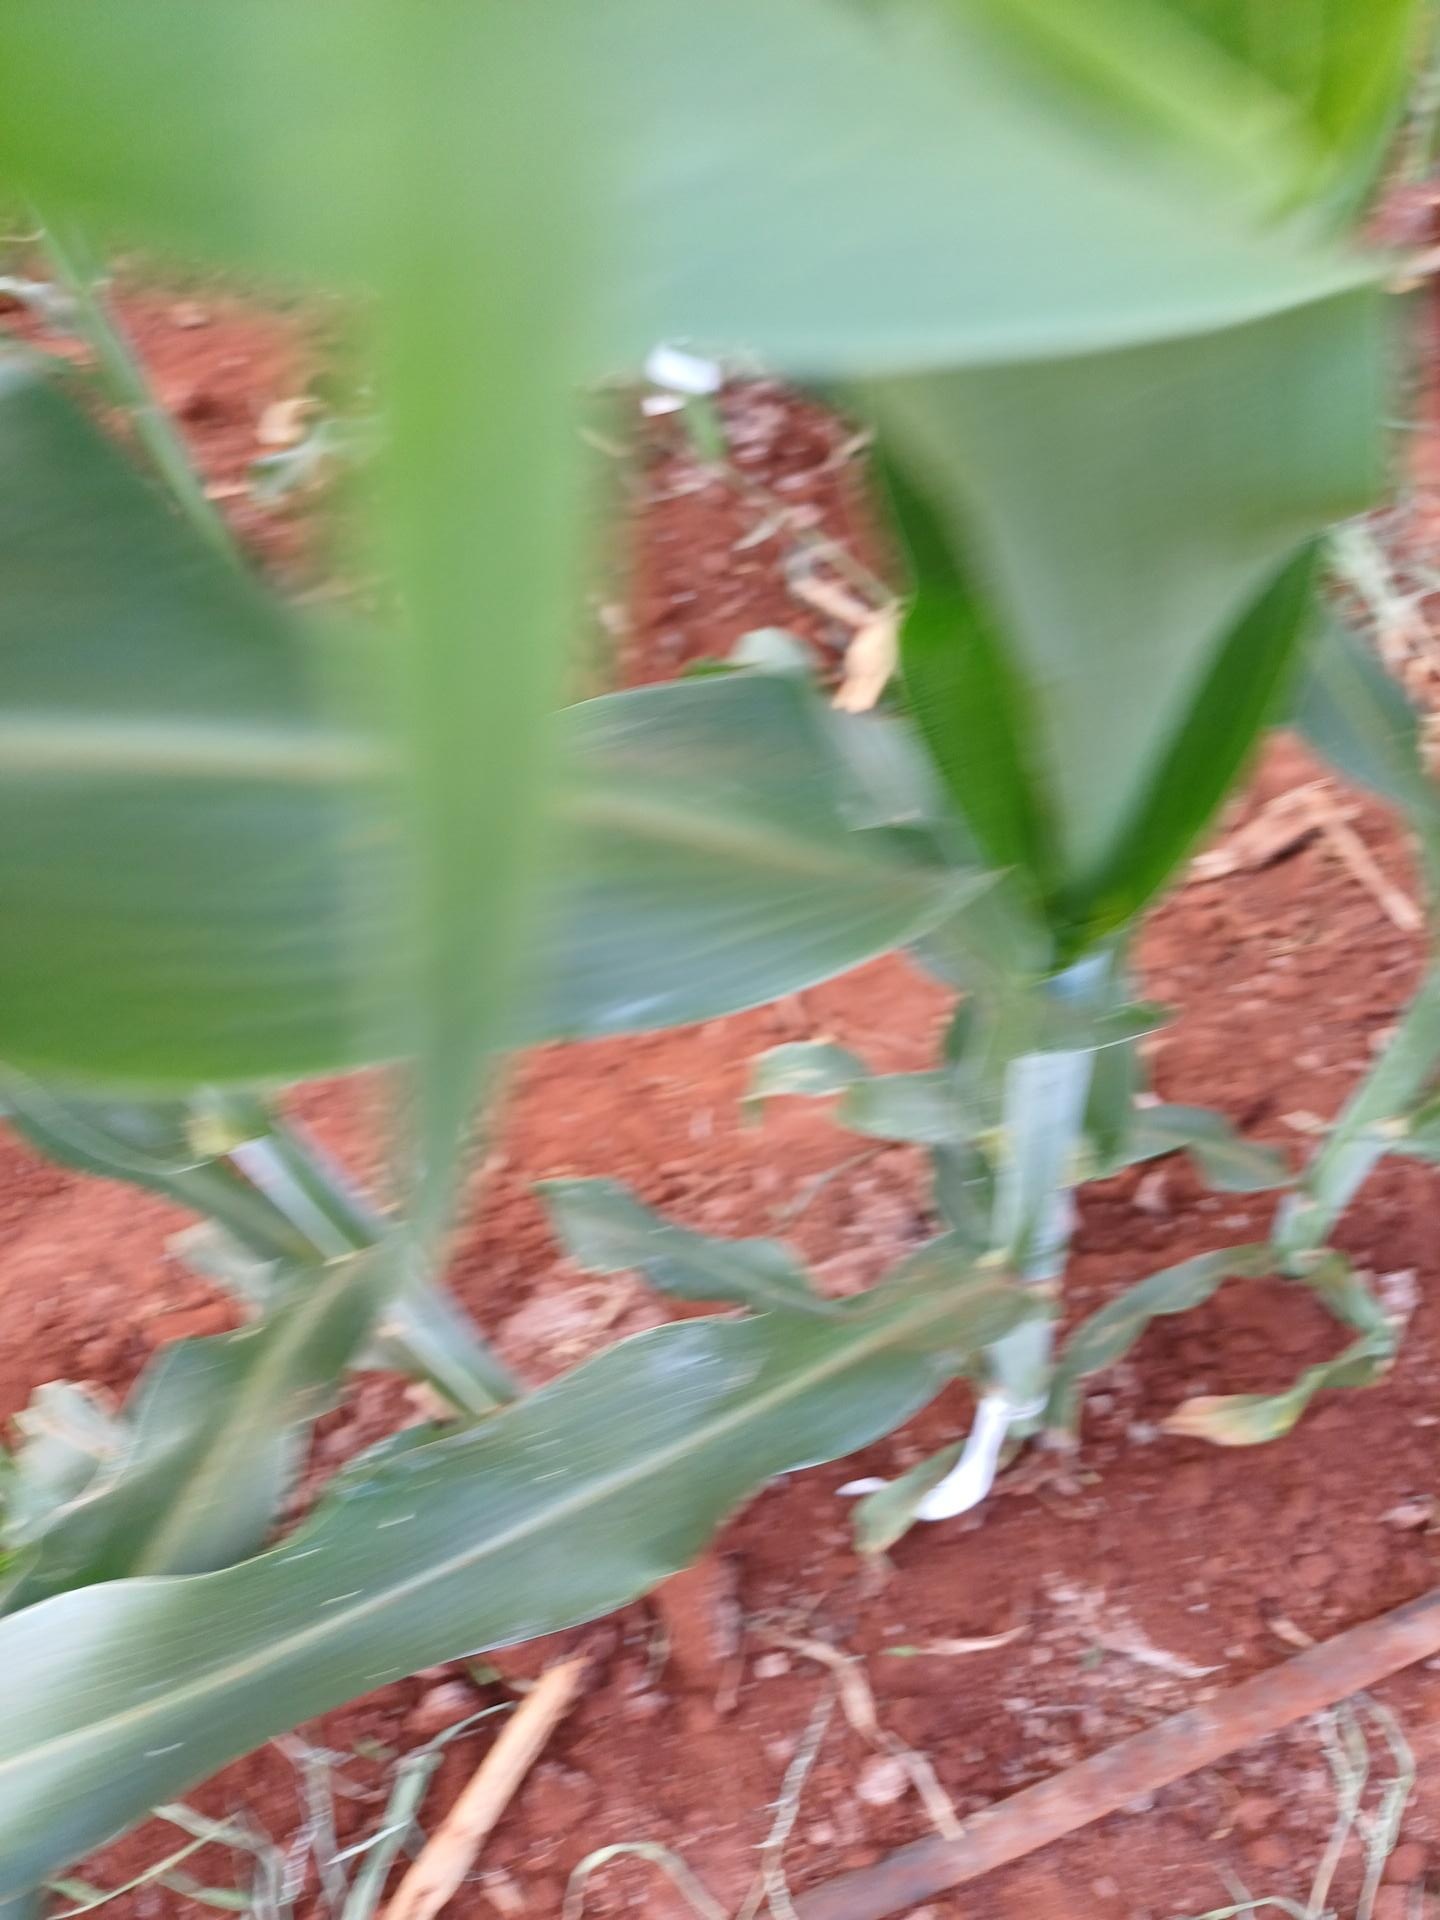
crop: sorghum
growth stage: vegetative
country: Kenya
